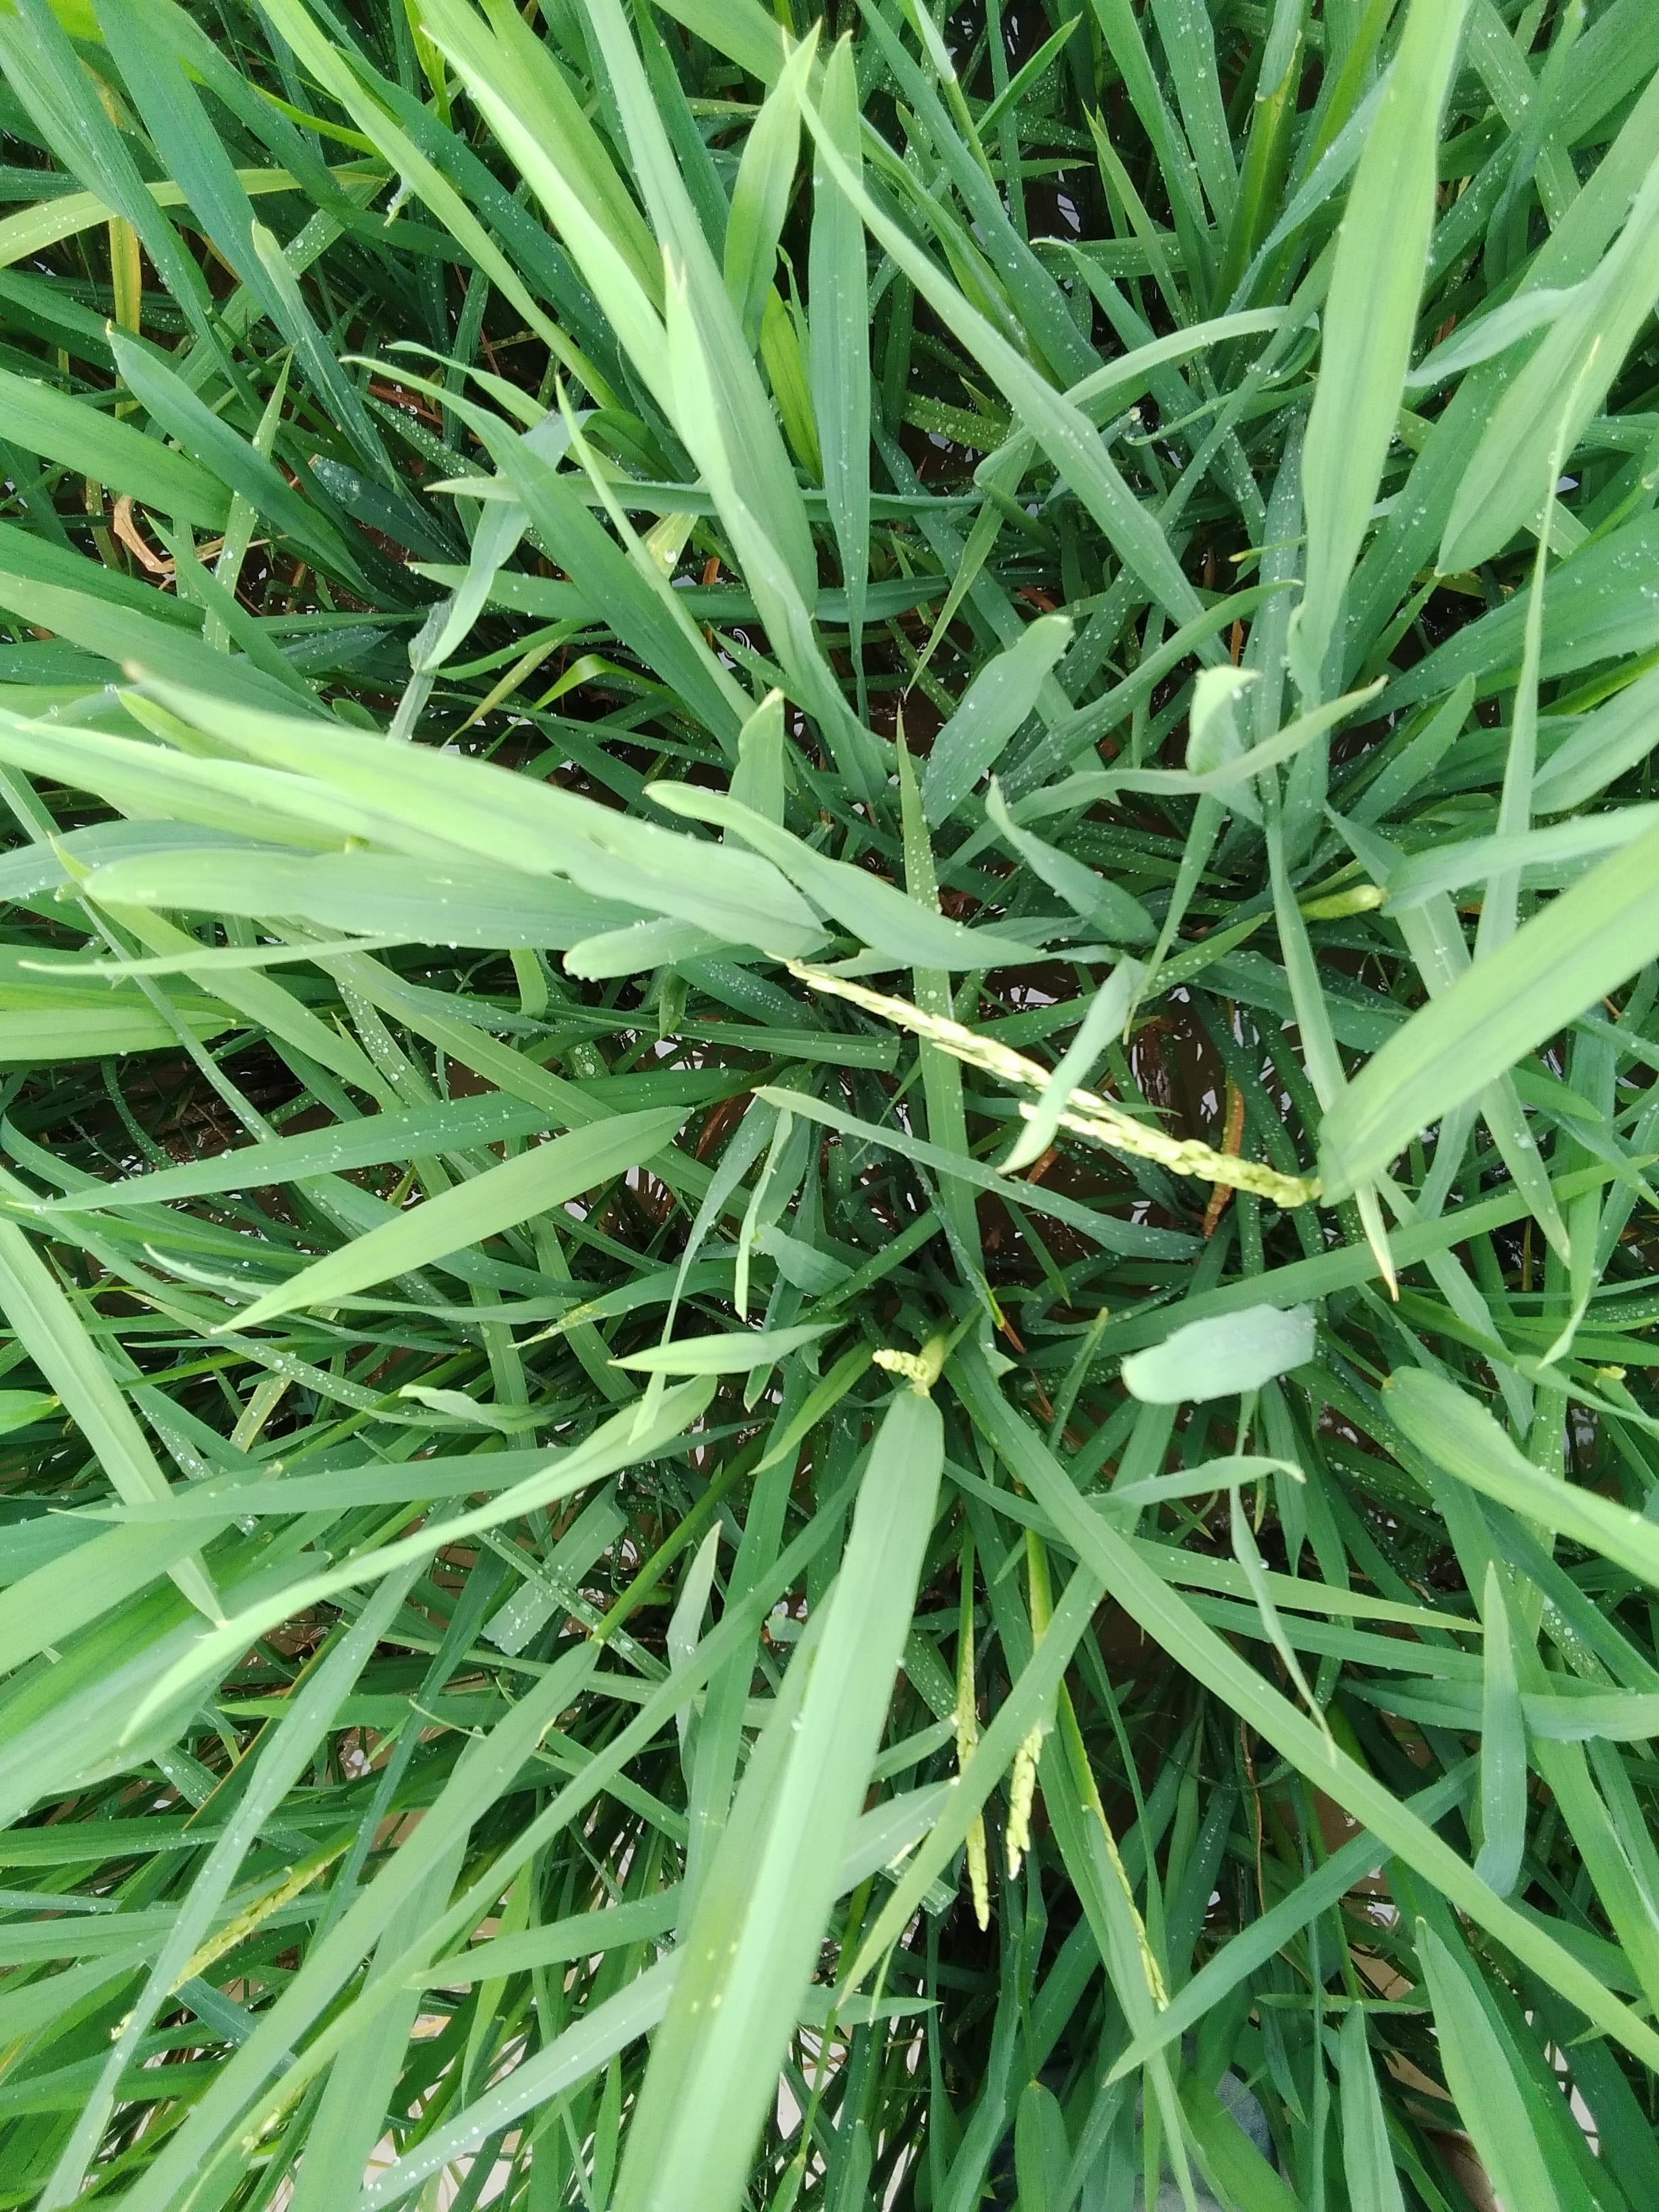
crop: rice
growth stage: heading
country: Nigeria
